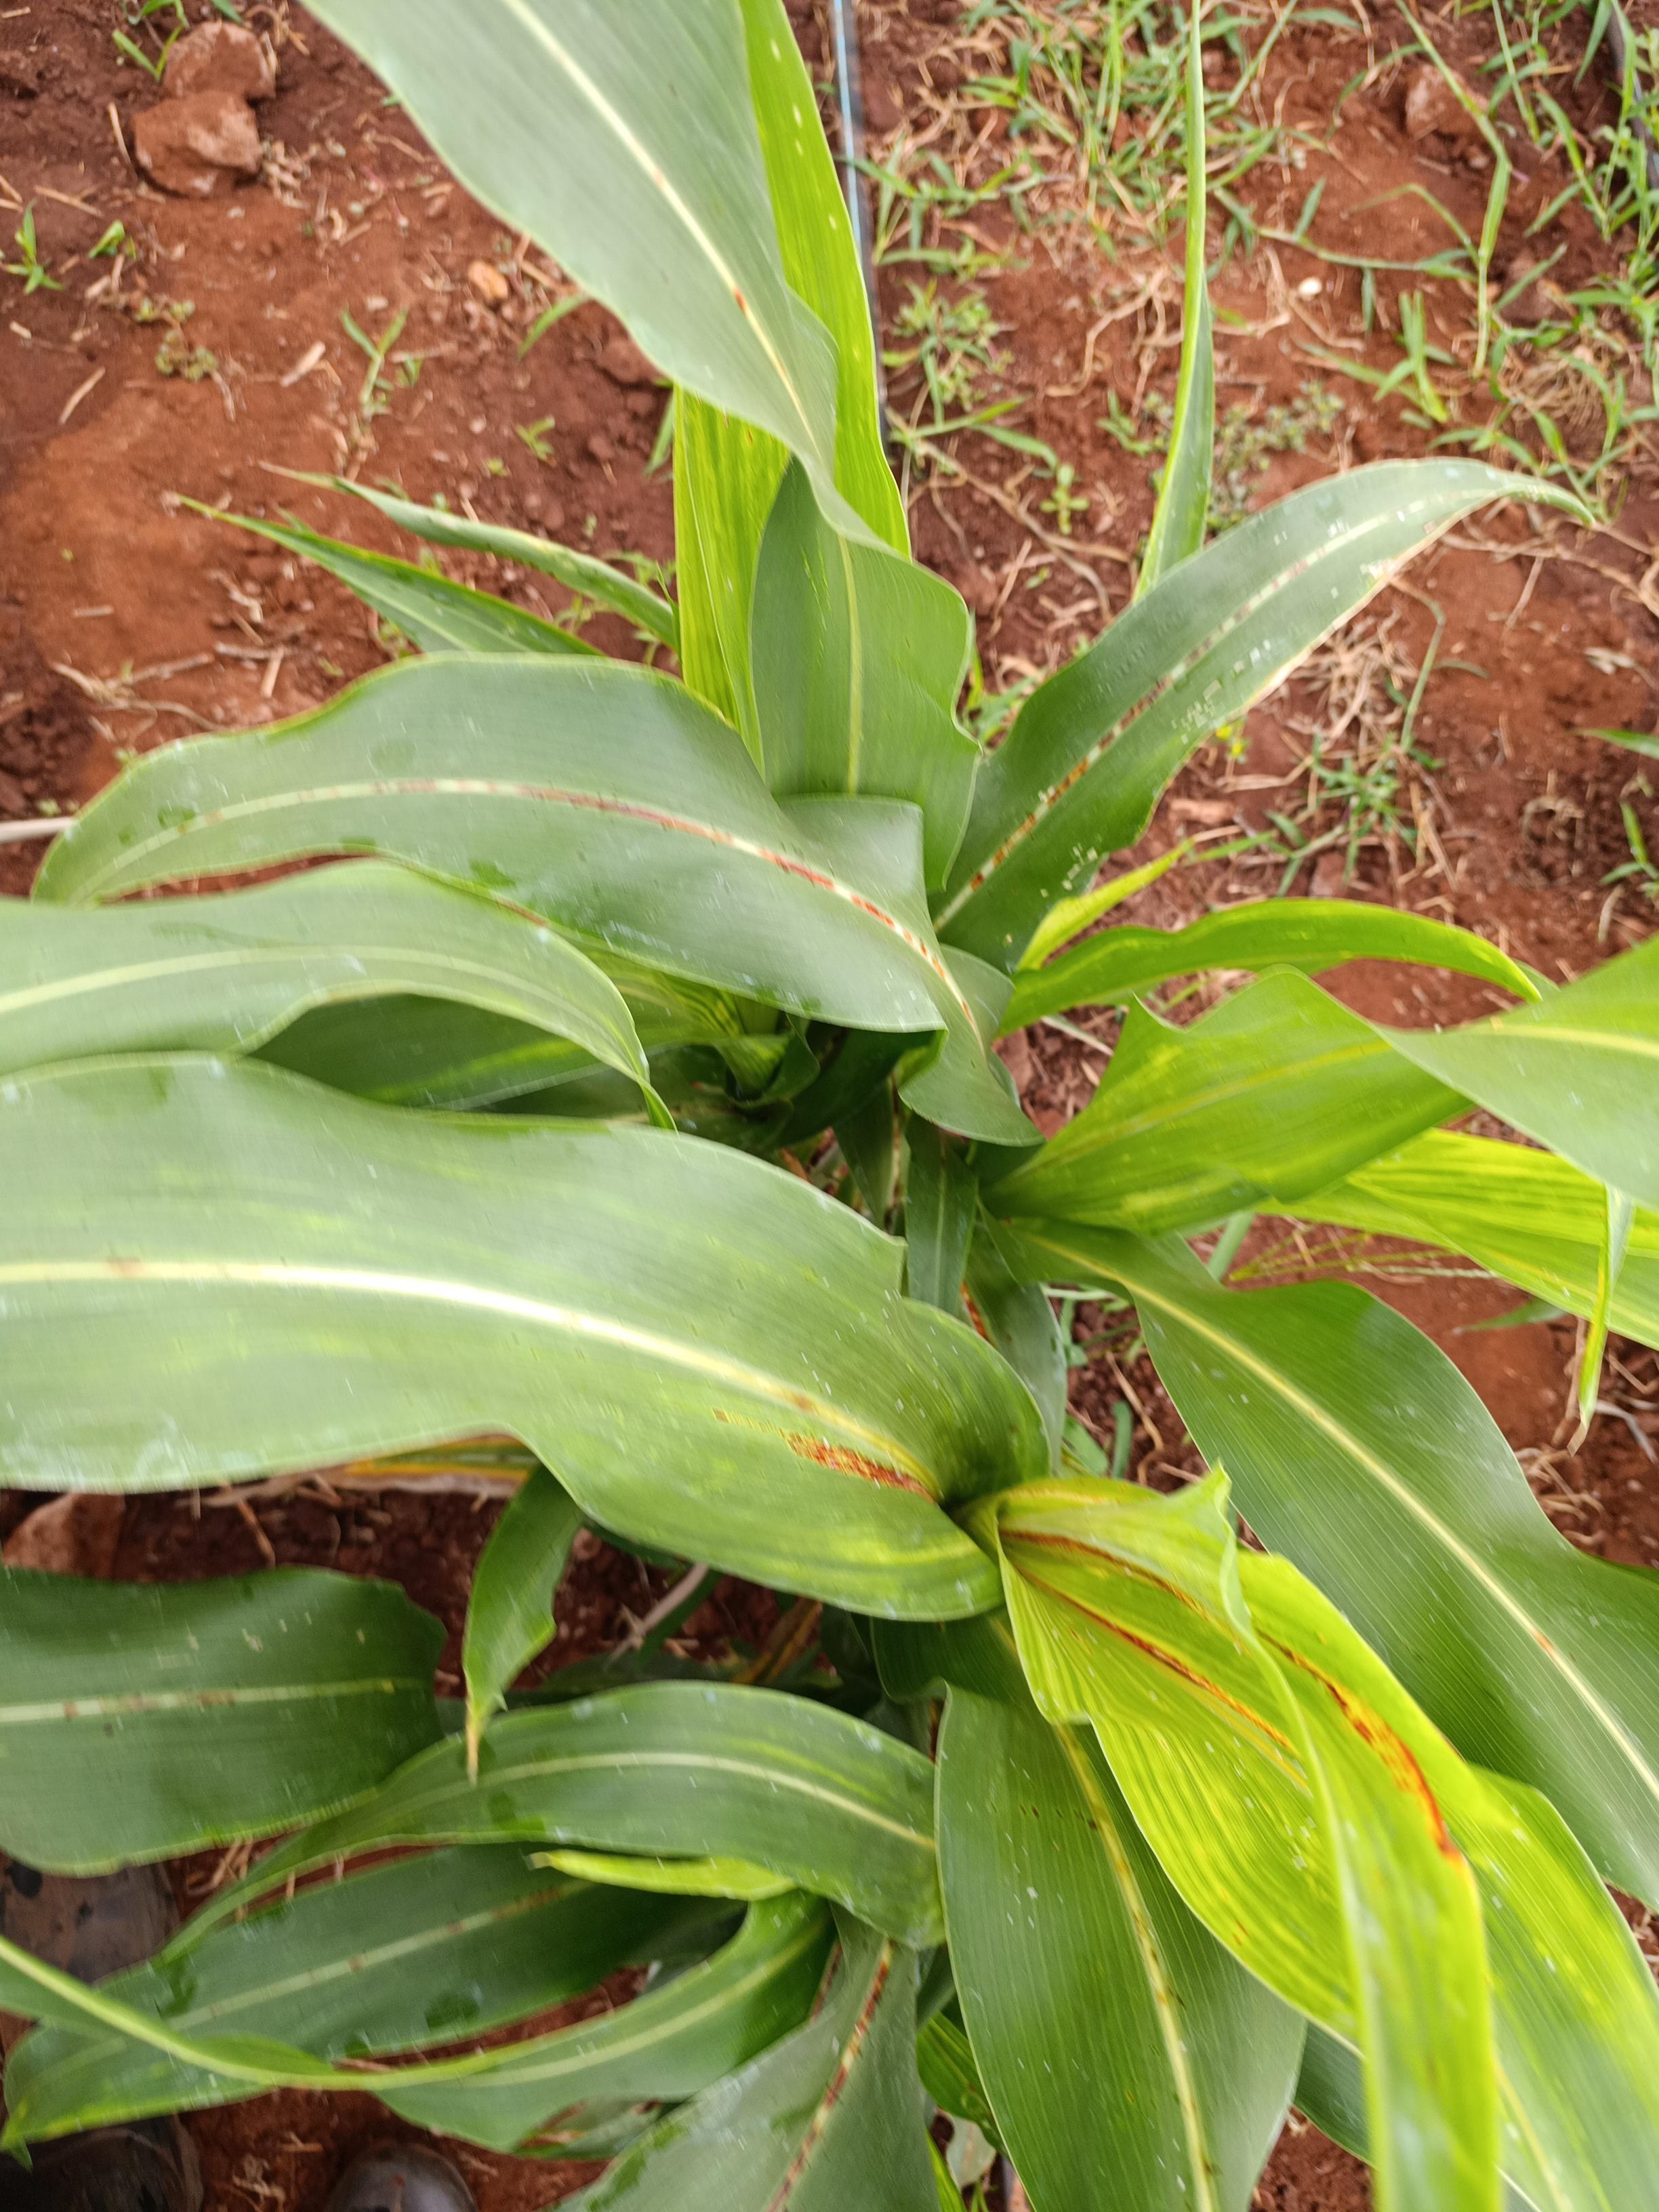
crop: sorghum
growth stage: heading tuber
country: Kenya
